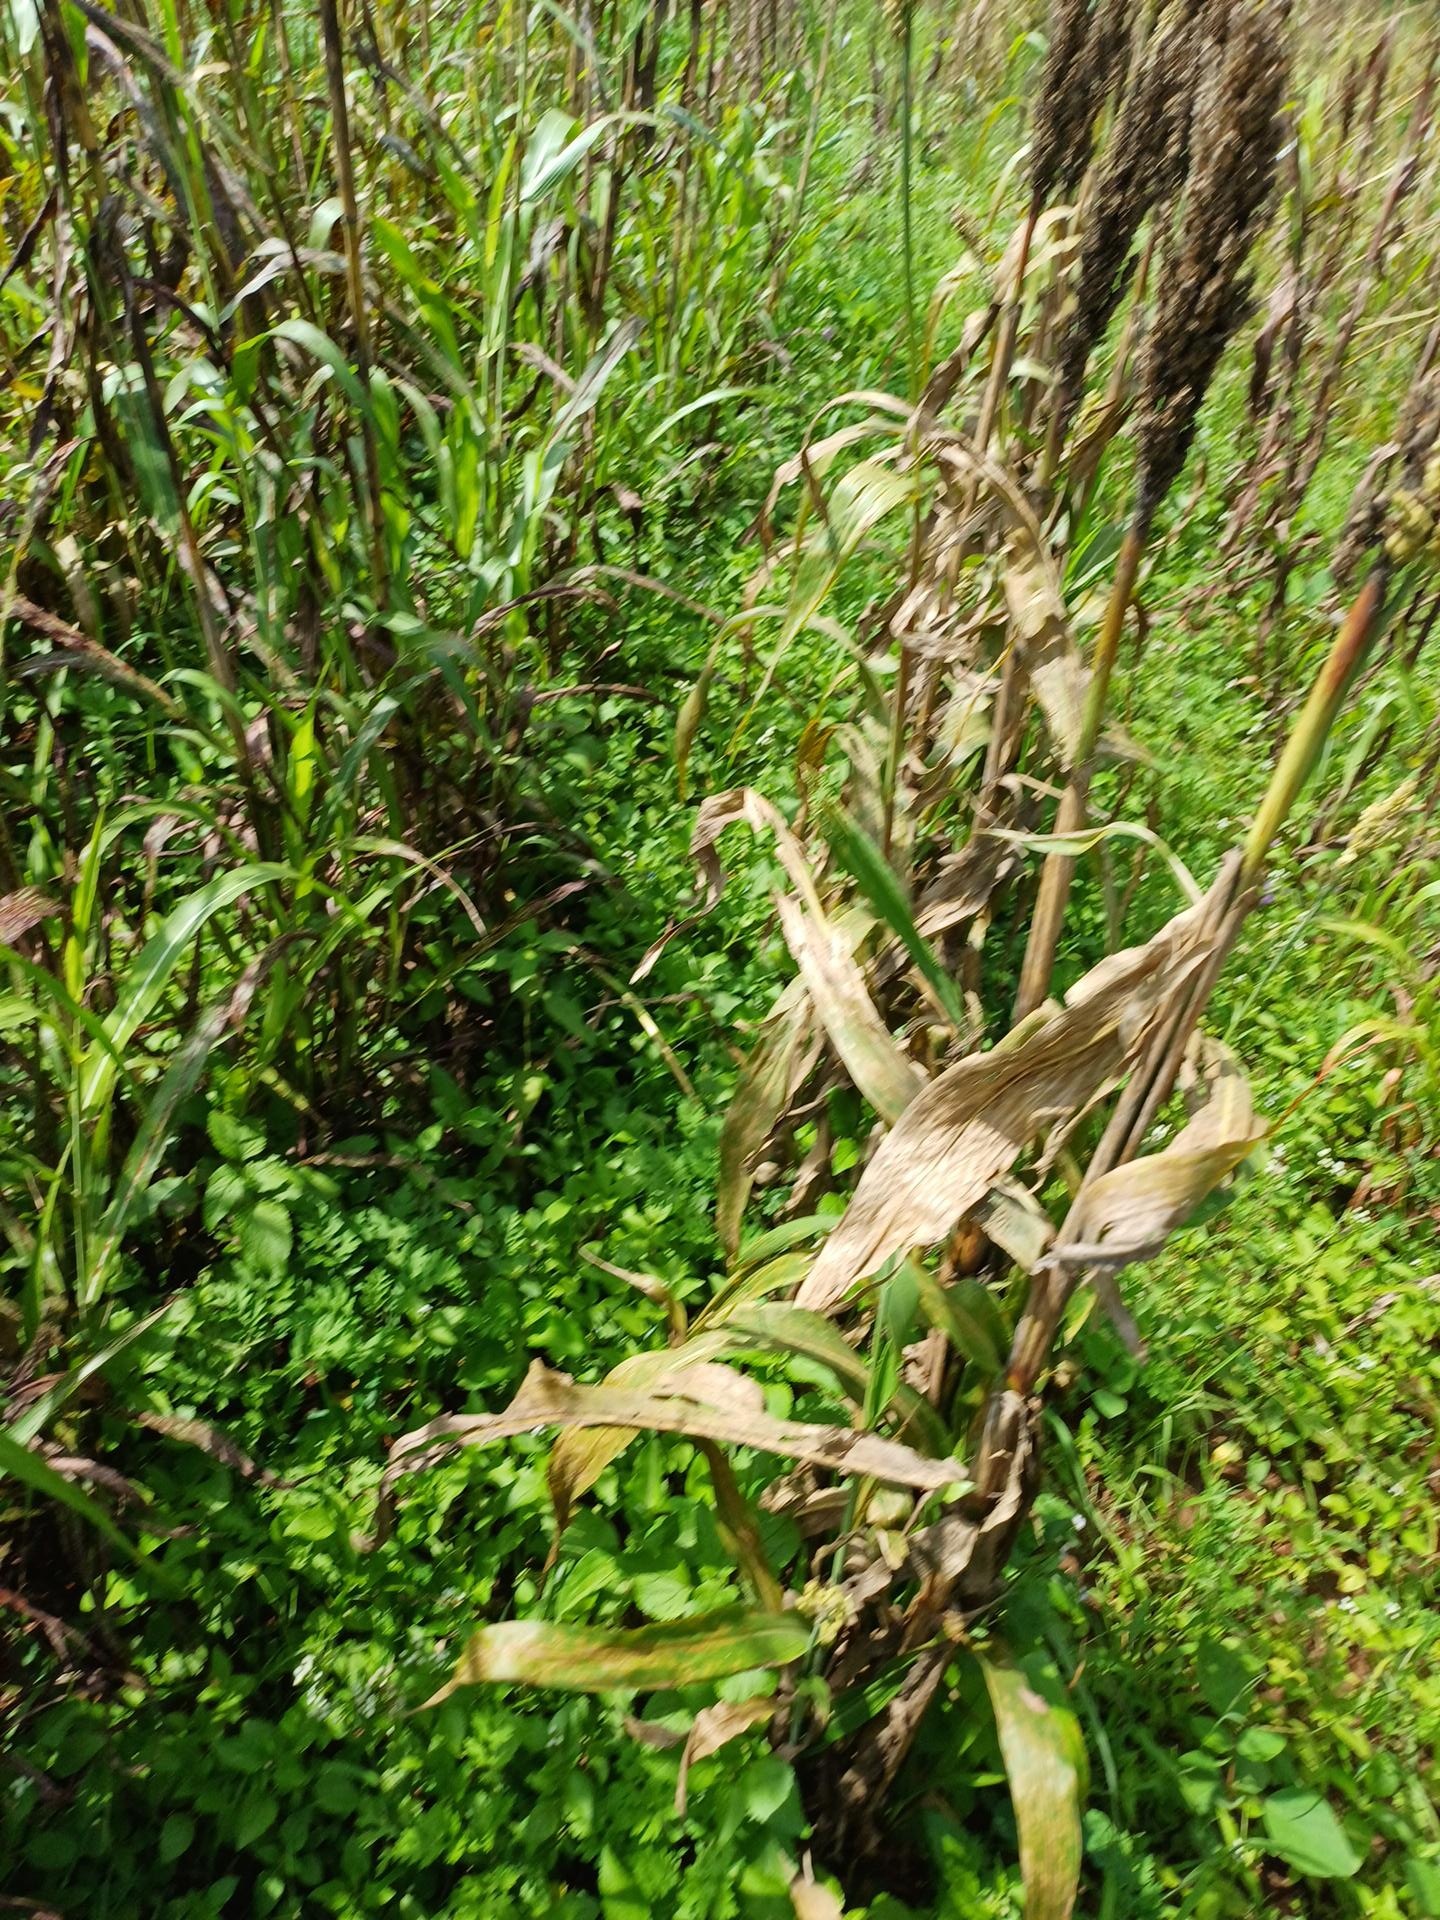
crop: sorghum
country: Kenya
